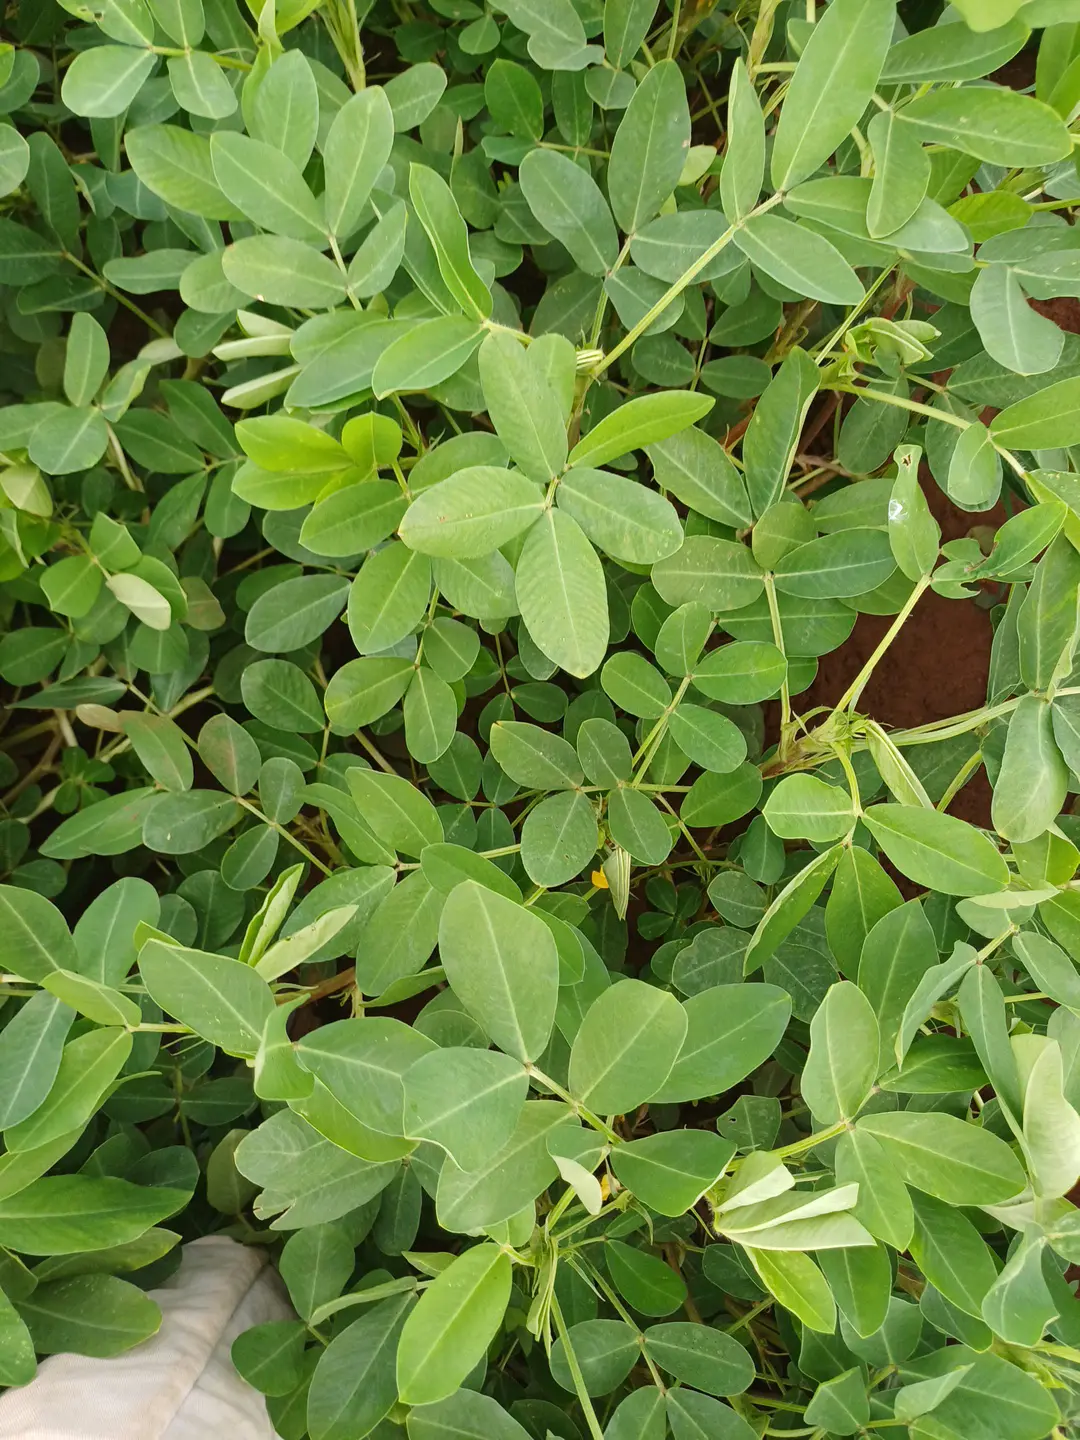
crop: groundnut
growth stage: flowering
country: Kenya
